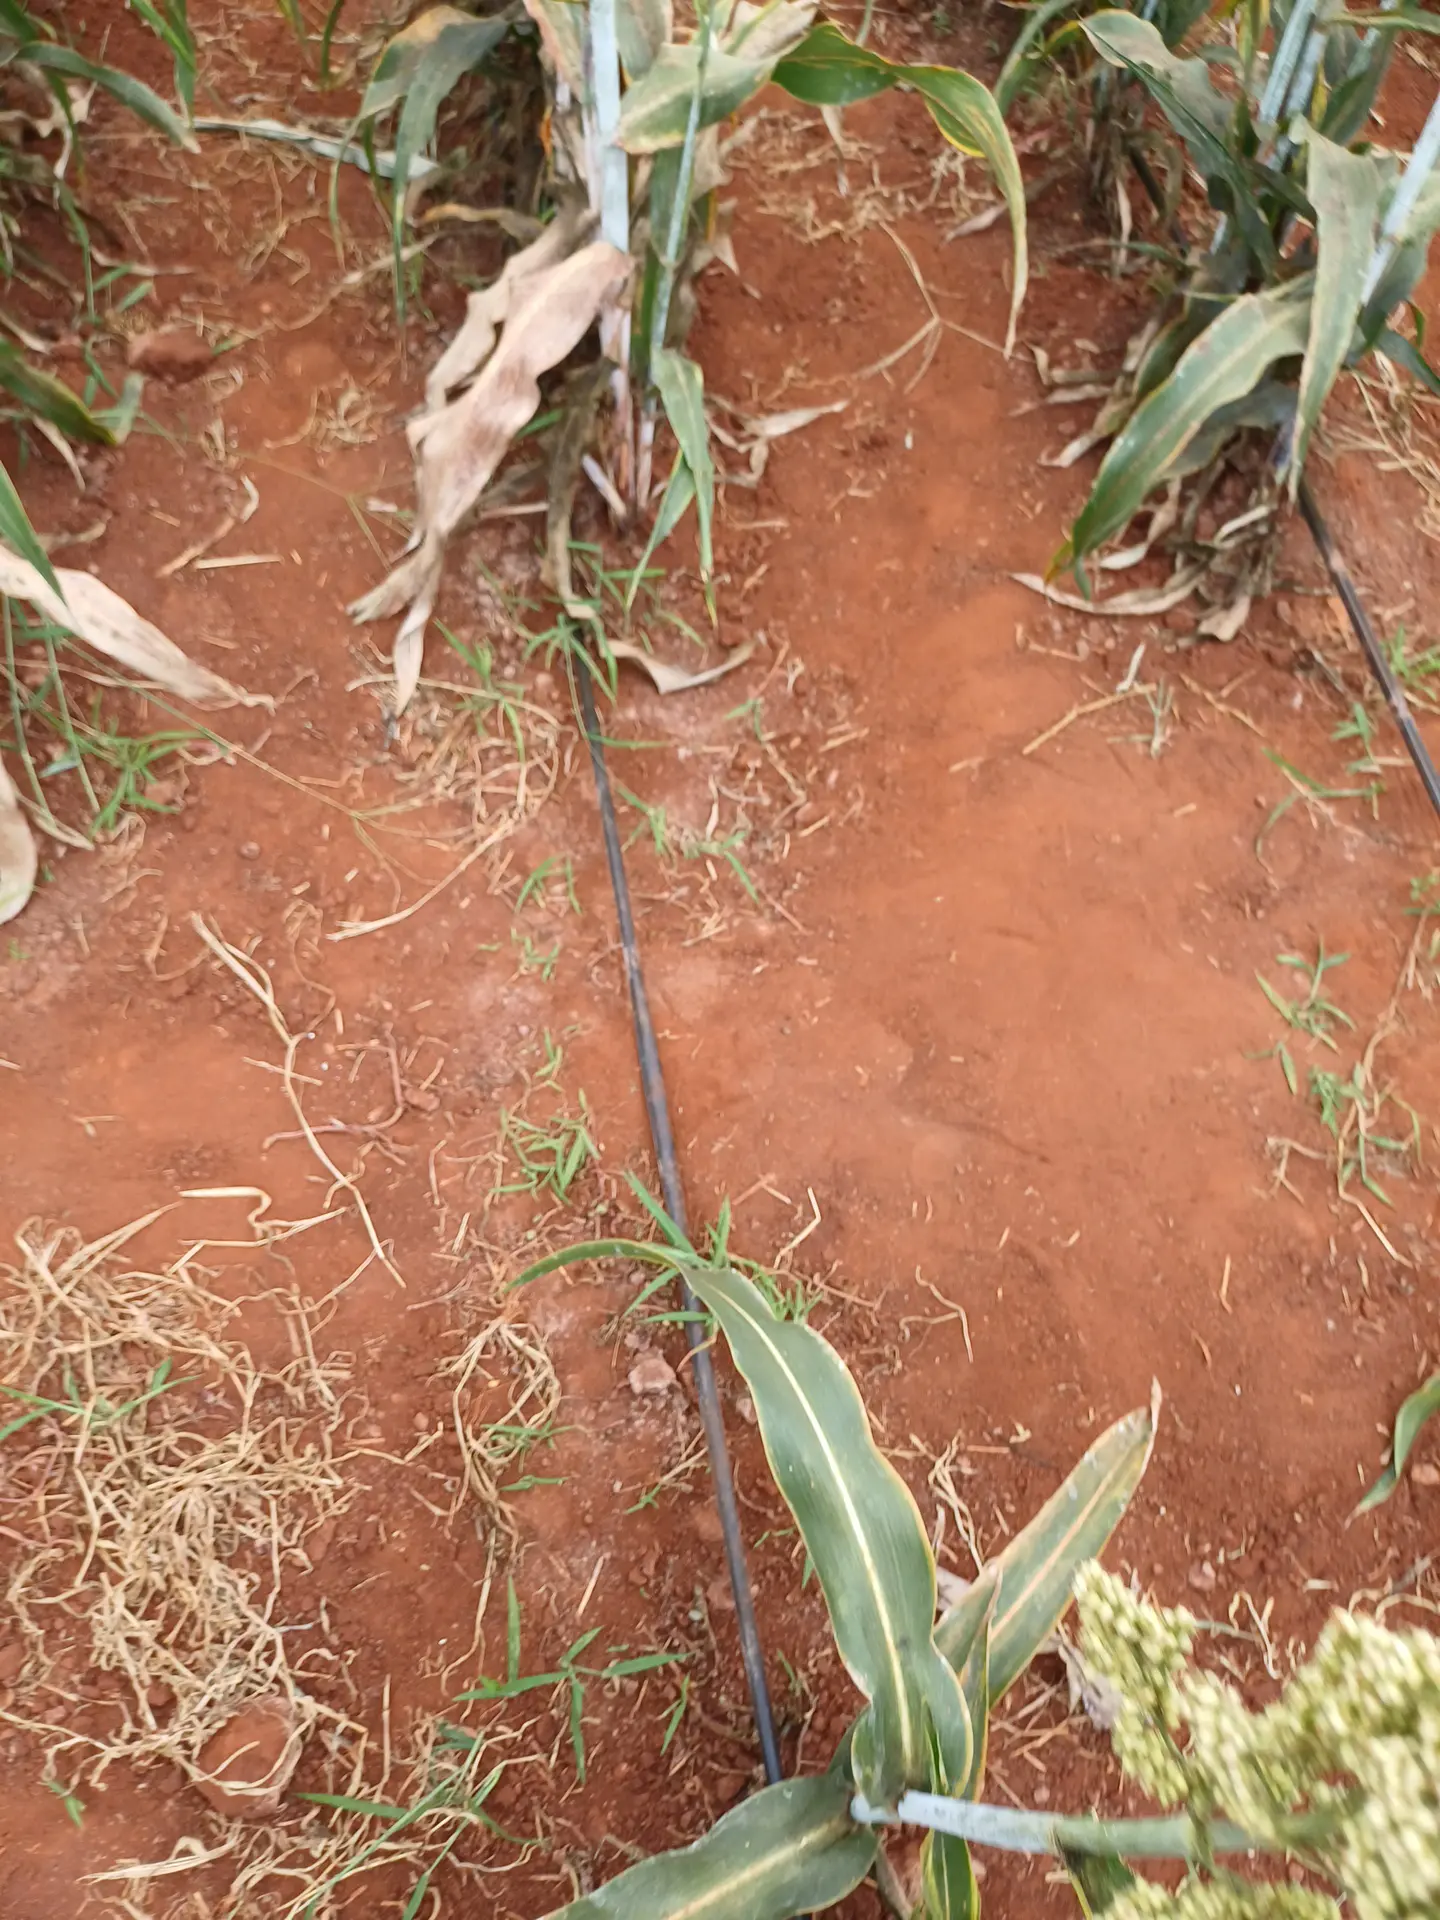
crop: sorghum
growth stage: filling grain
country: Kenya
